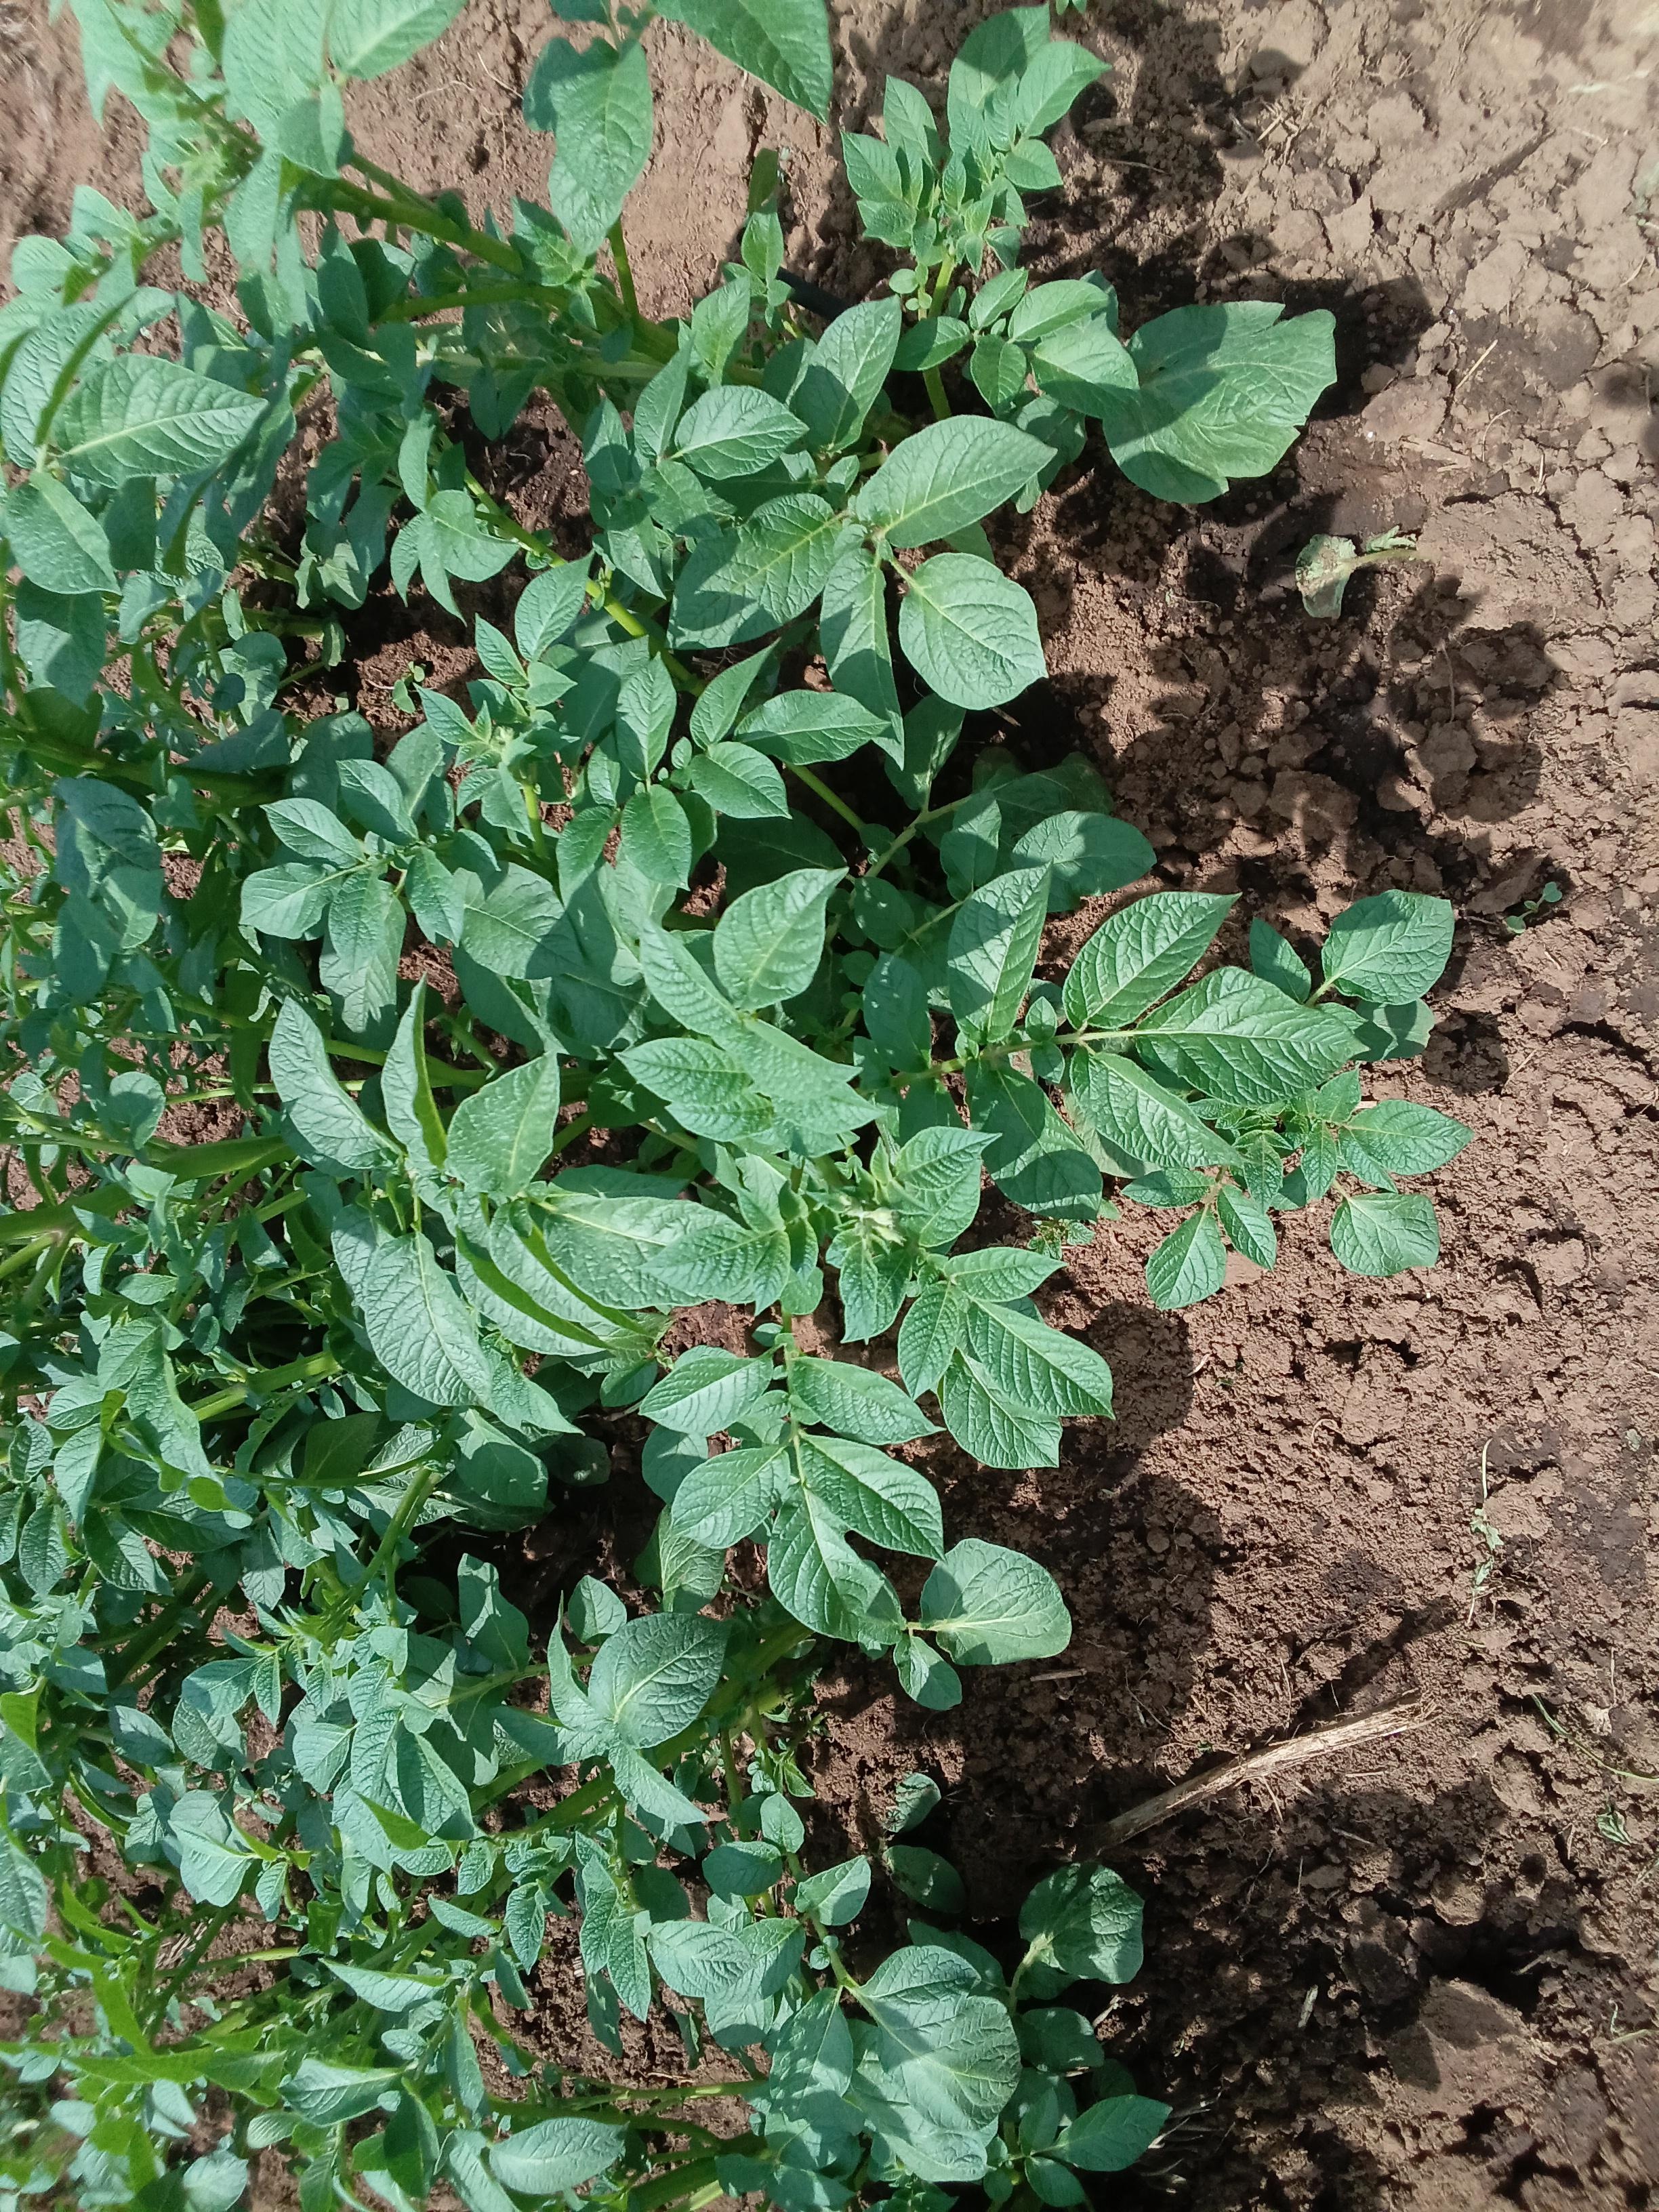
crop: potato
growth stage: vegetative
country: Kenya
